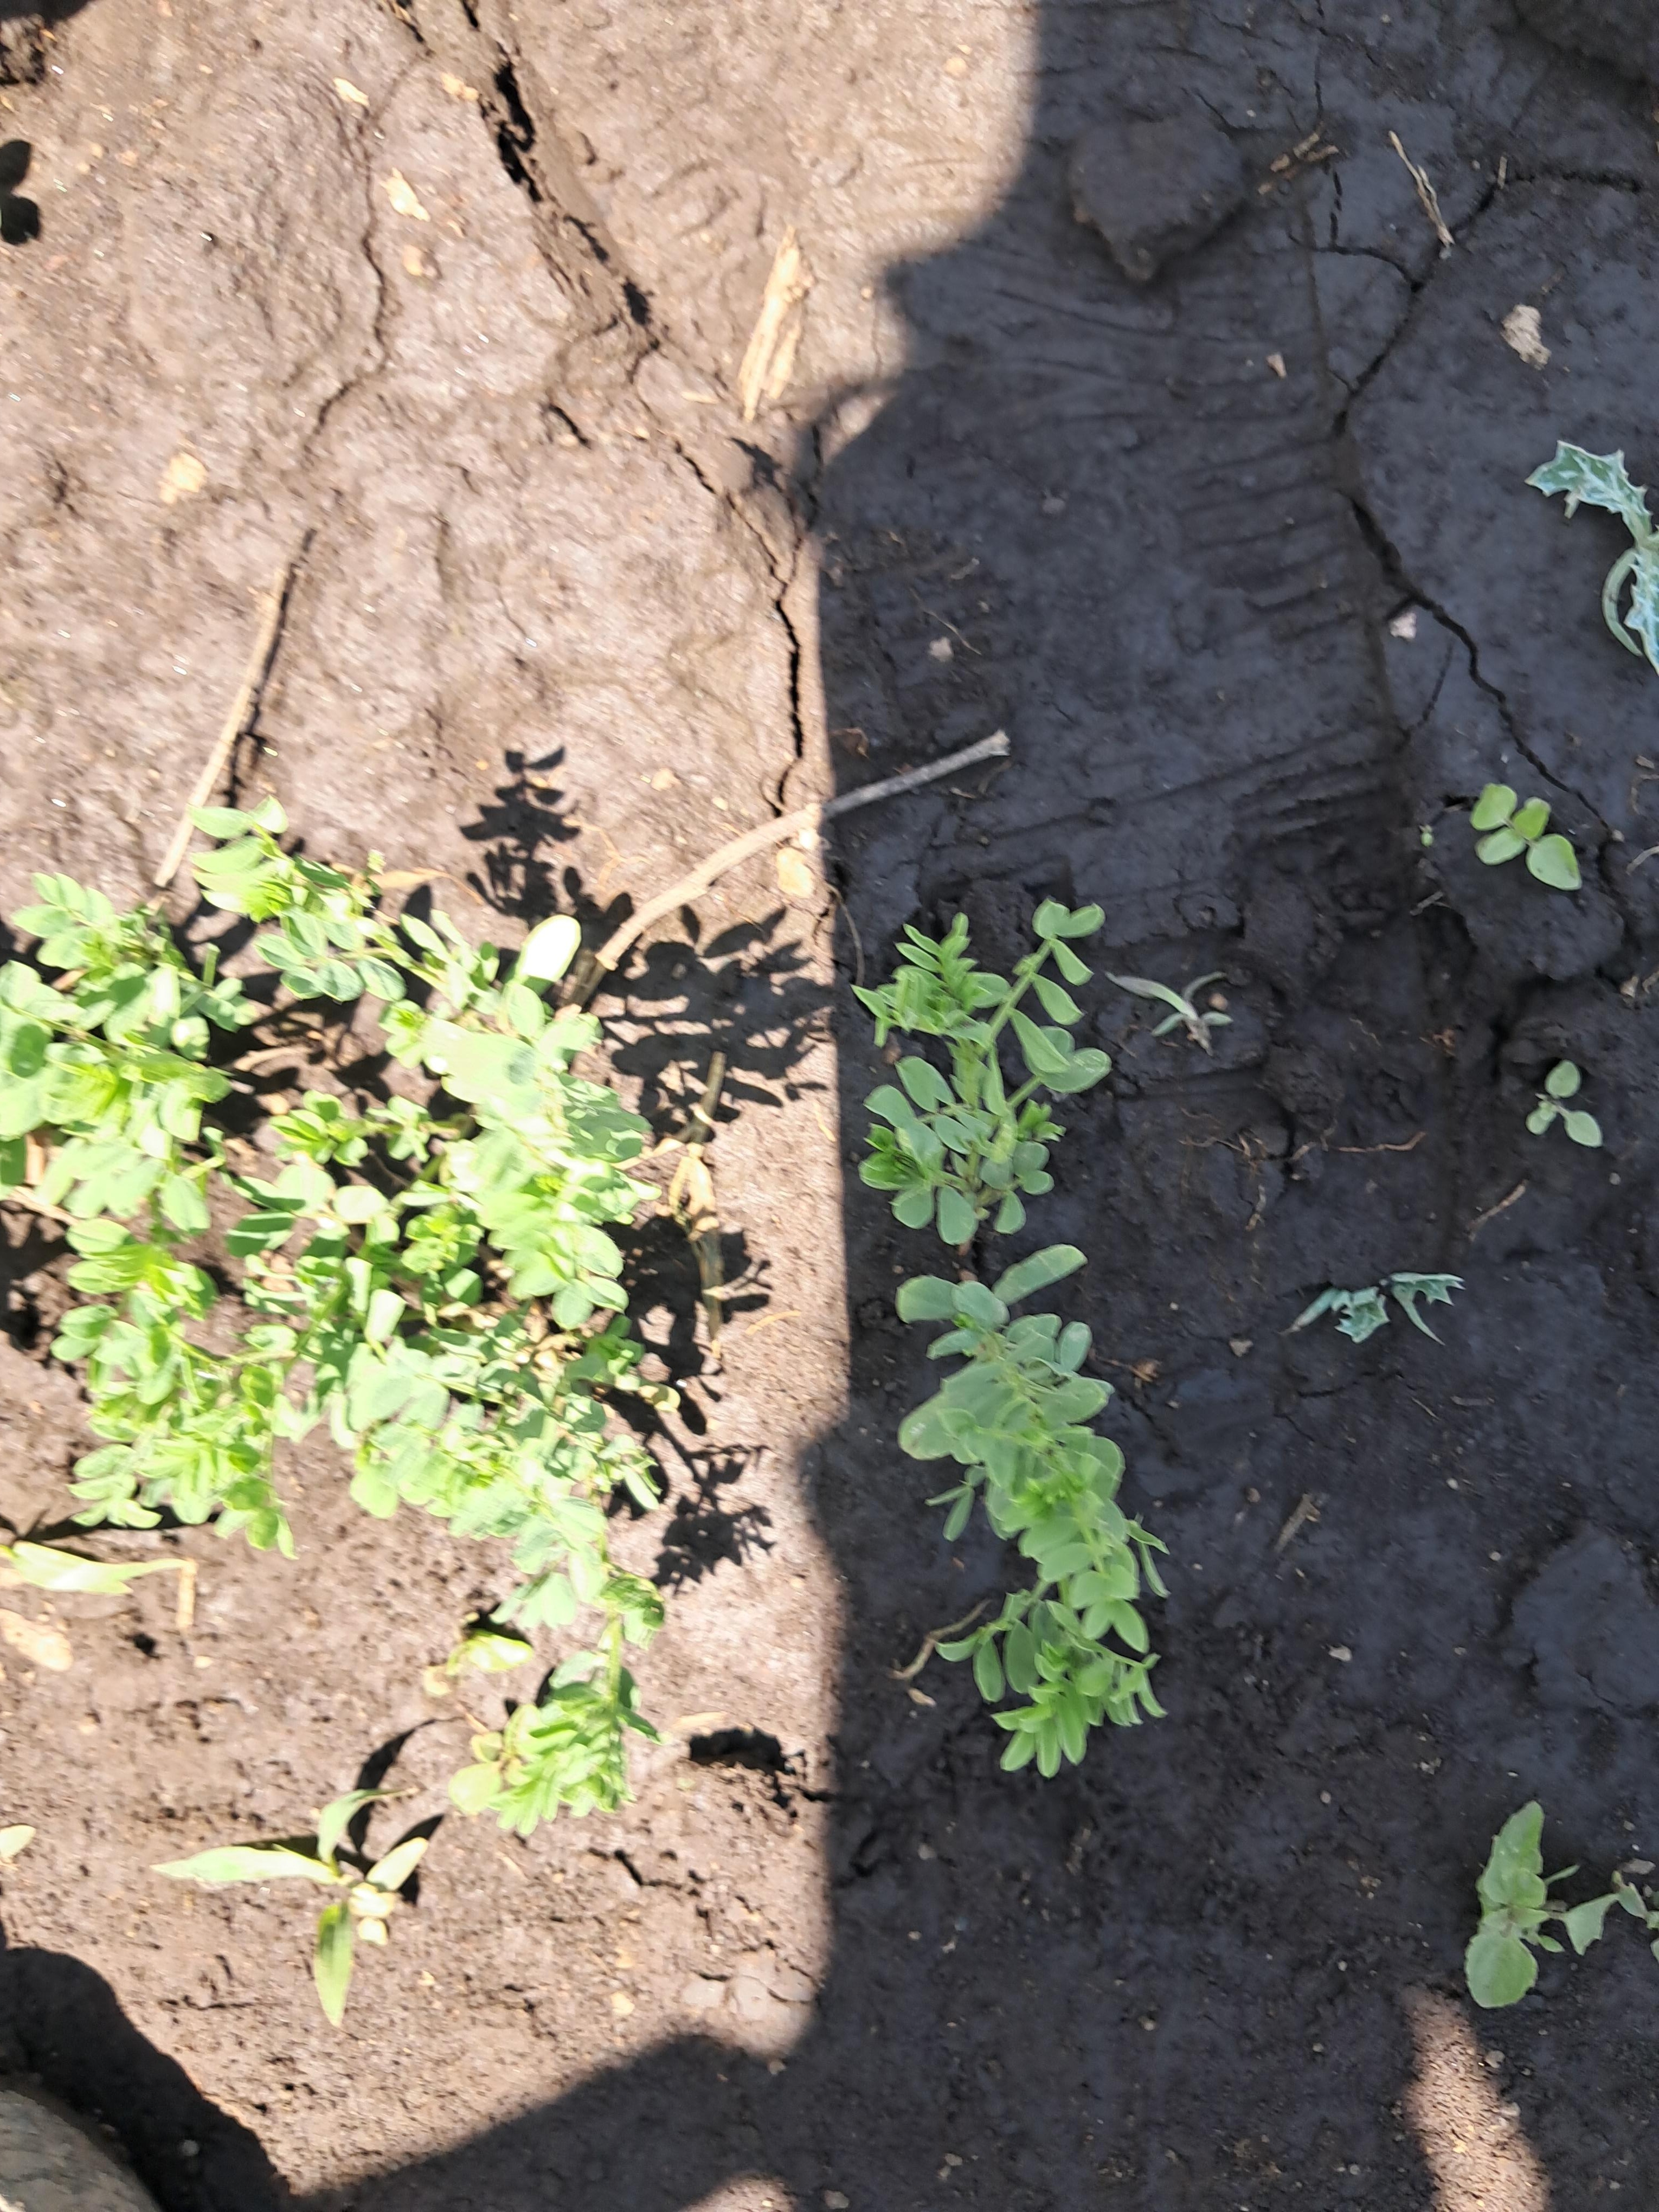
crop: lentil
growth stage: vegetative
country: Tanzania
